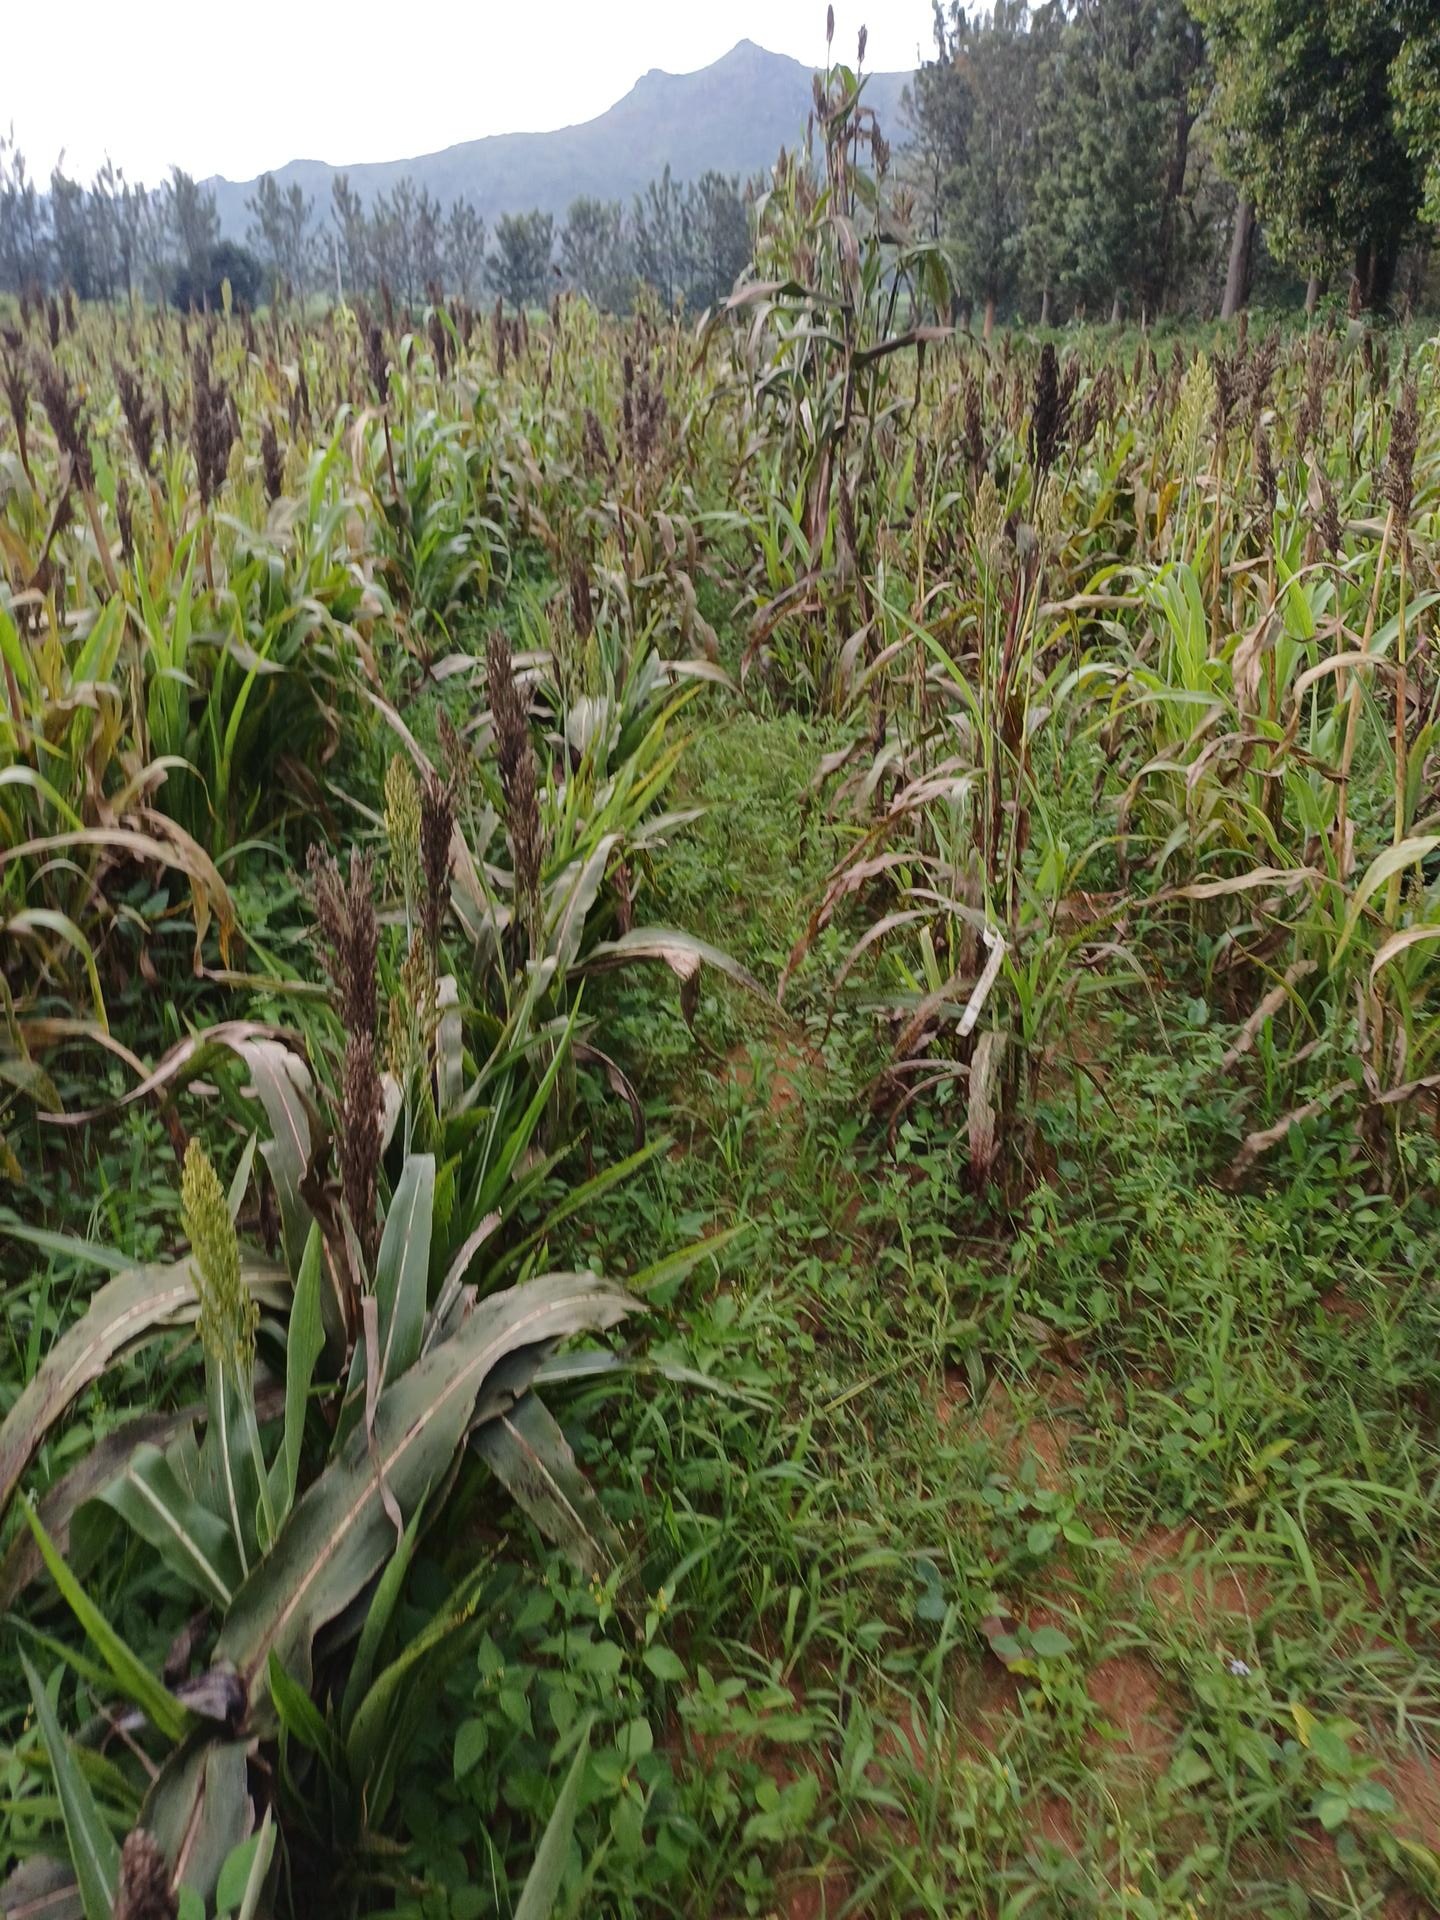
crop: sorghum
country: Kenya
